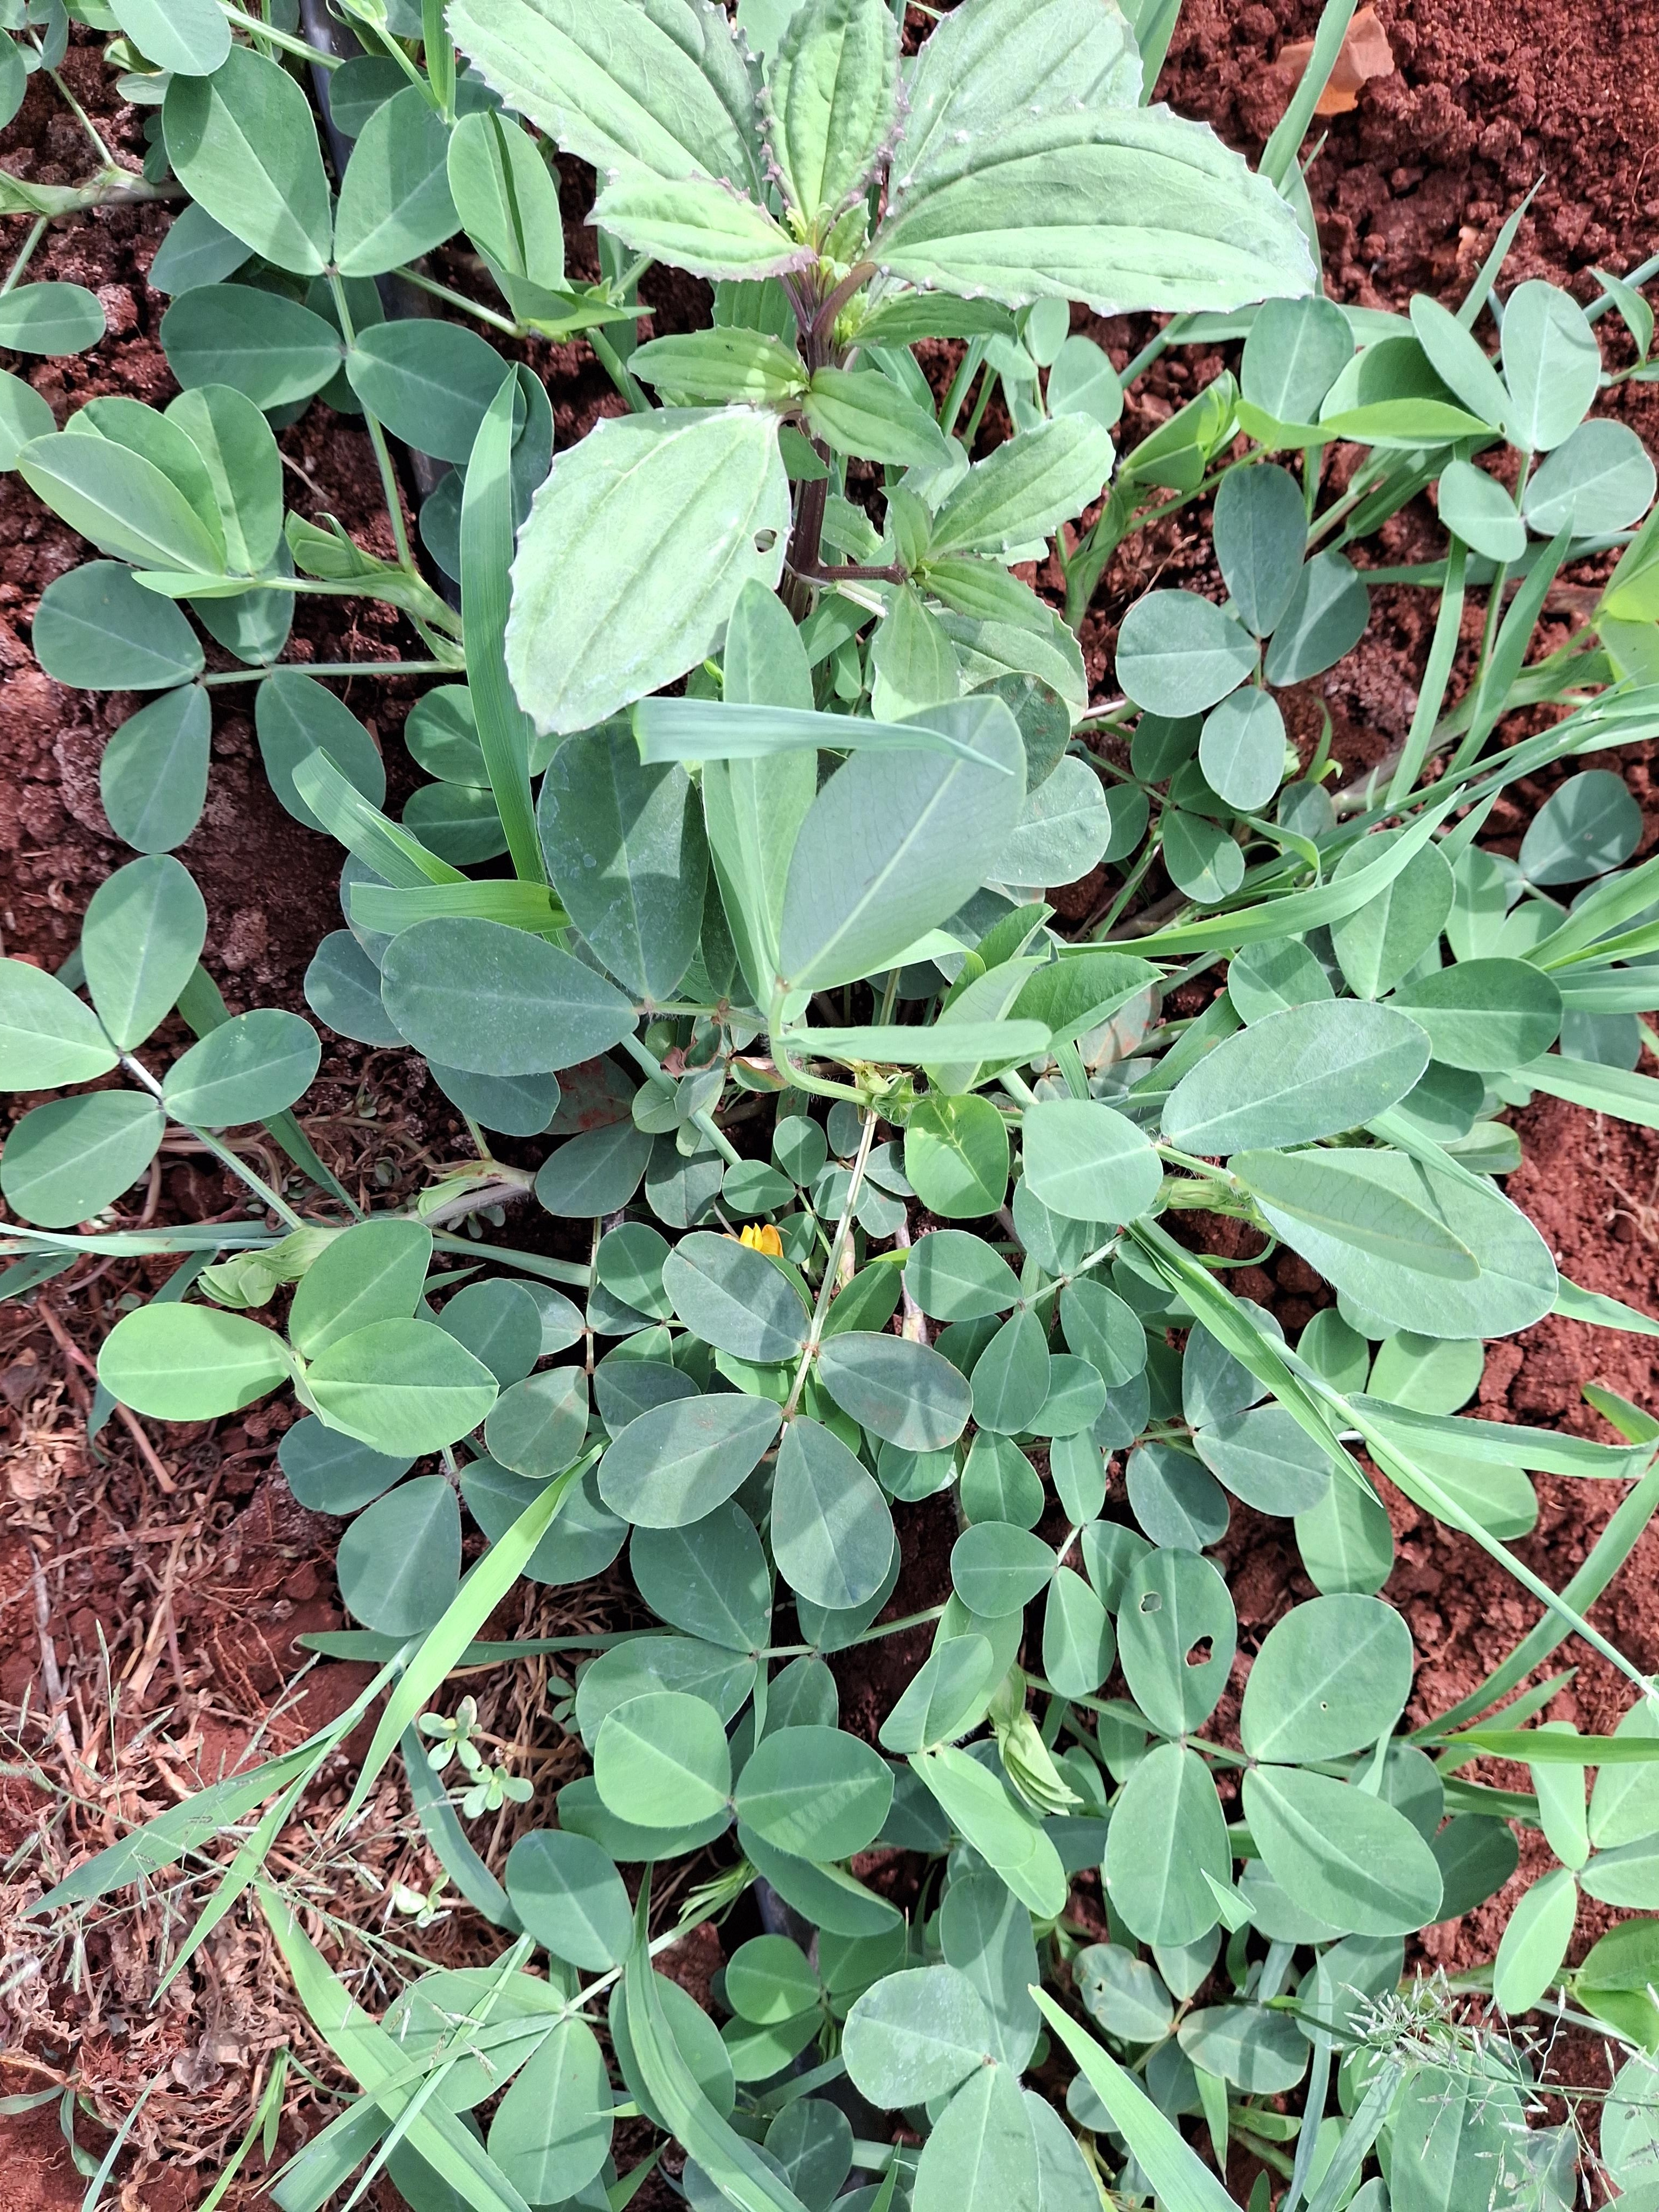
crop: groundnut
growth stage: flowering
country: Kenya
